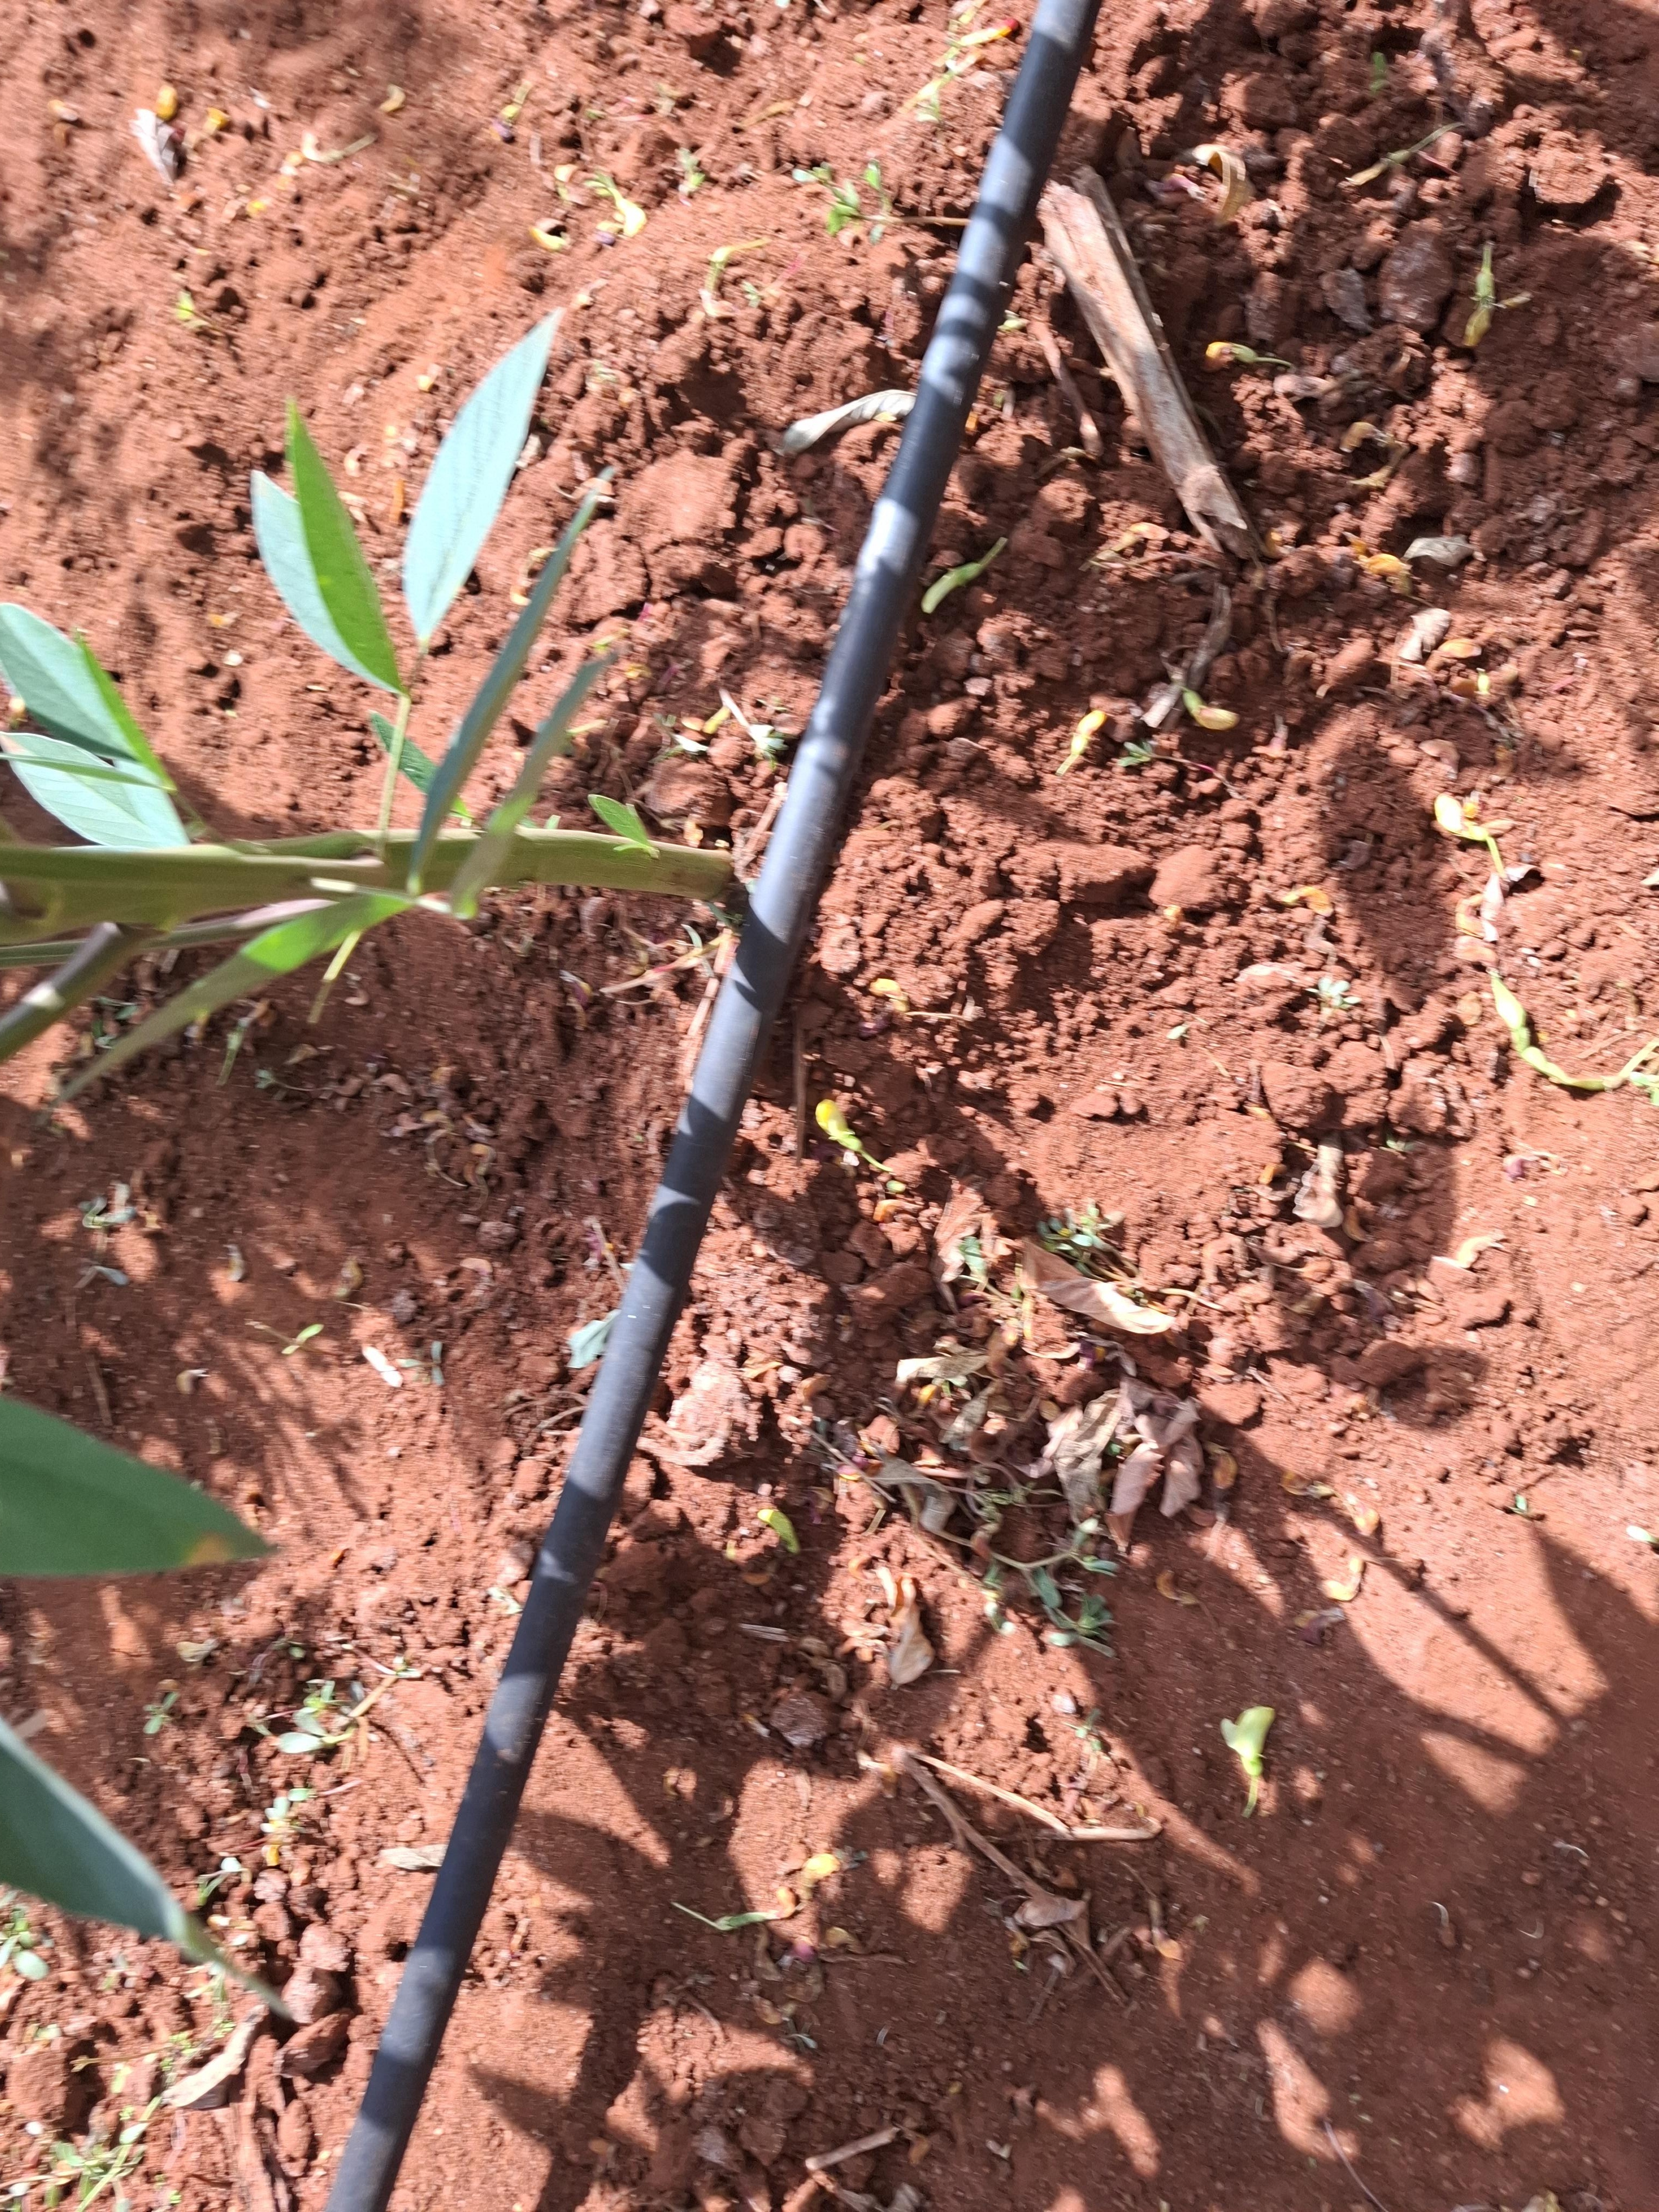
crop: pigeonpea
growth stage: development pod
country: Kenya
